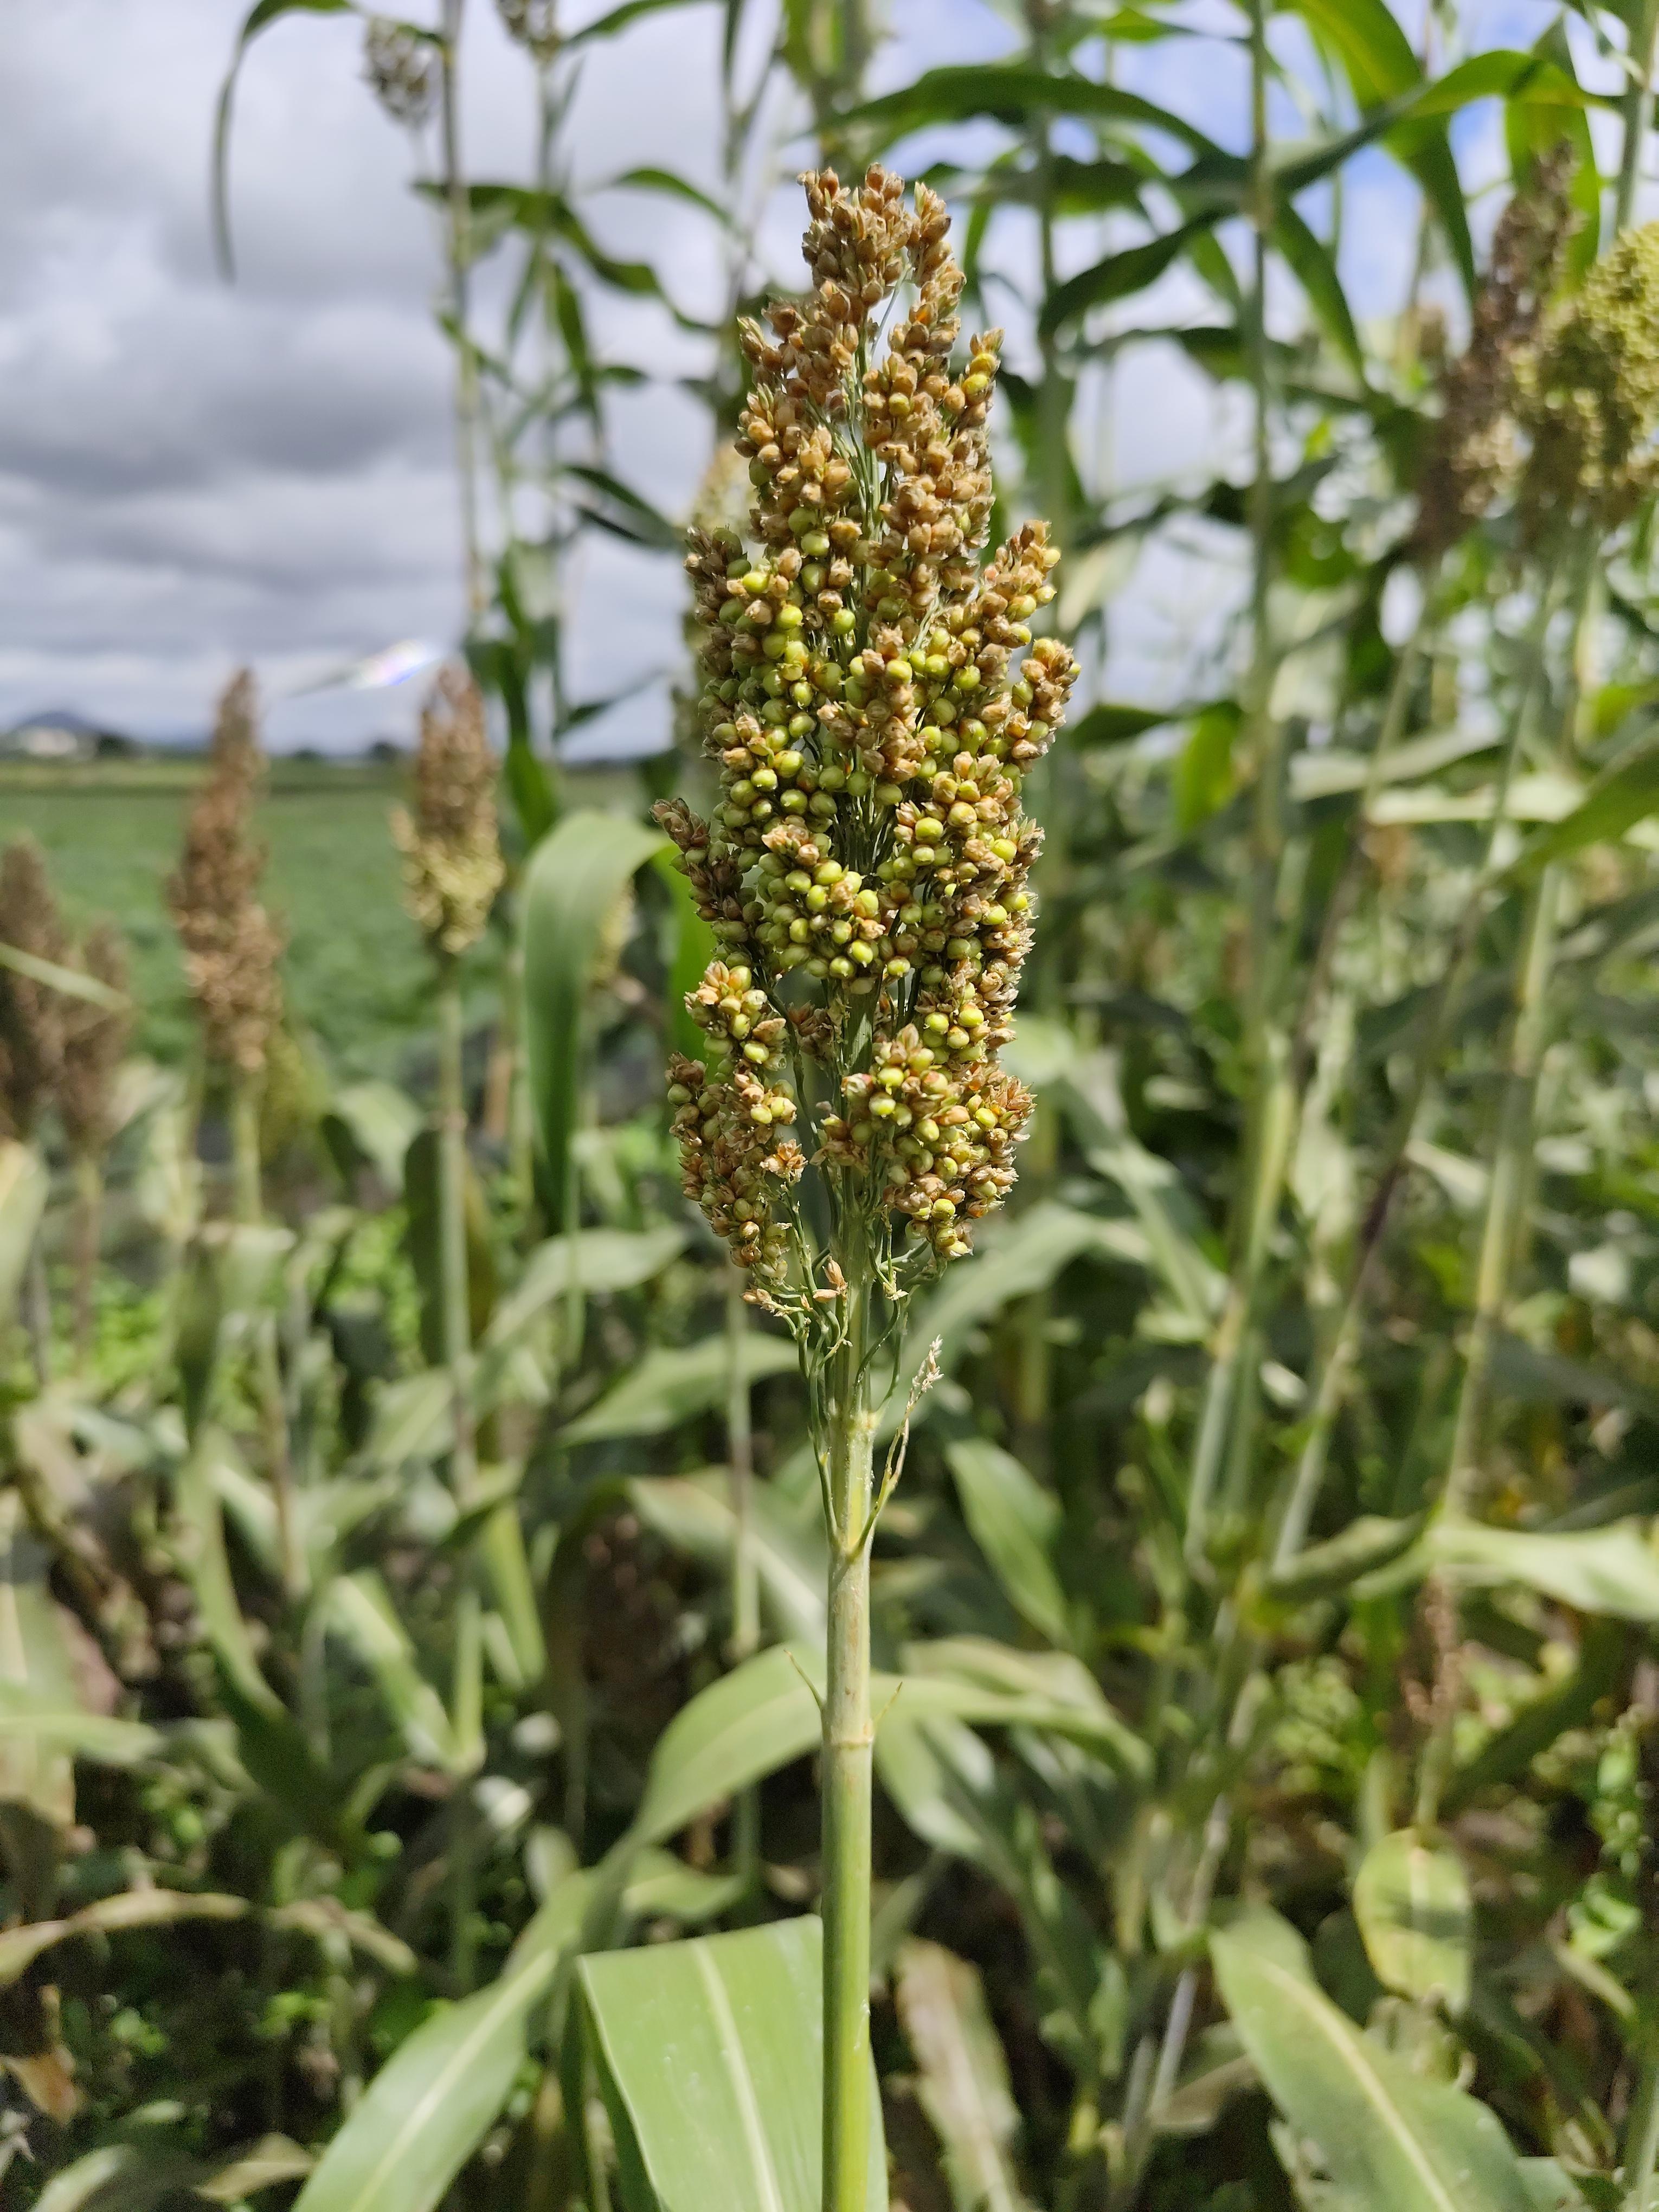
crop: sorghum
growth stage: filling grain
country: Tanzania
